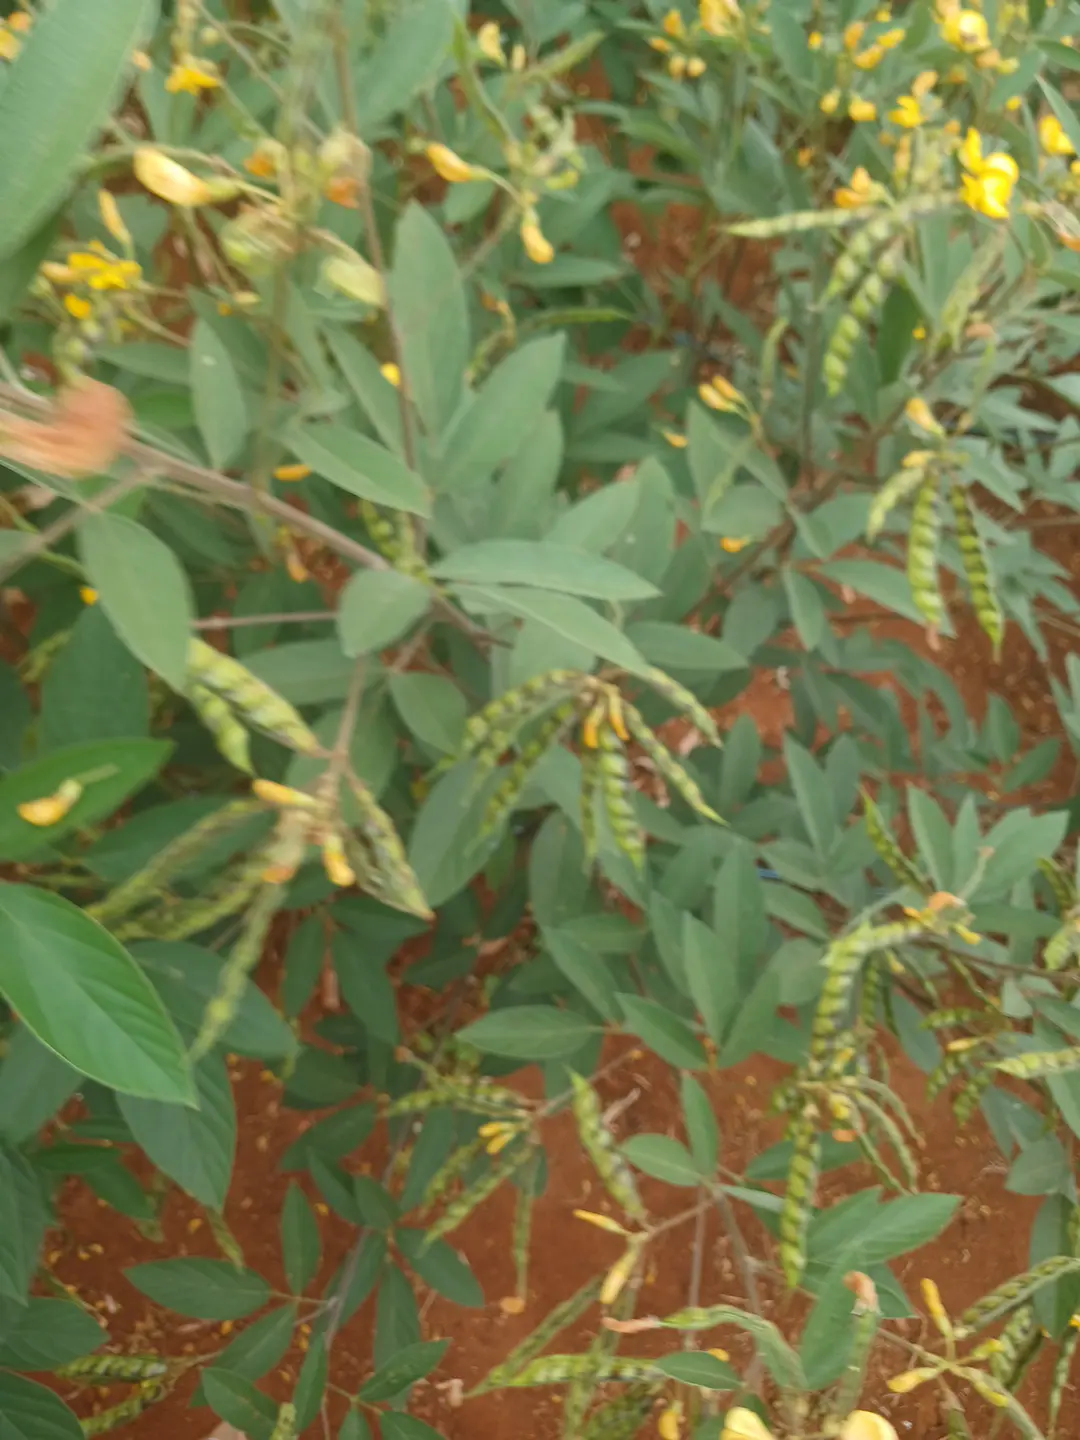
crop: pigeonpea
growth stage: development pod
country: Kenya
